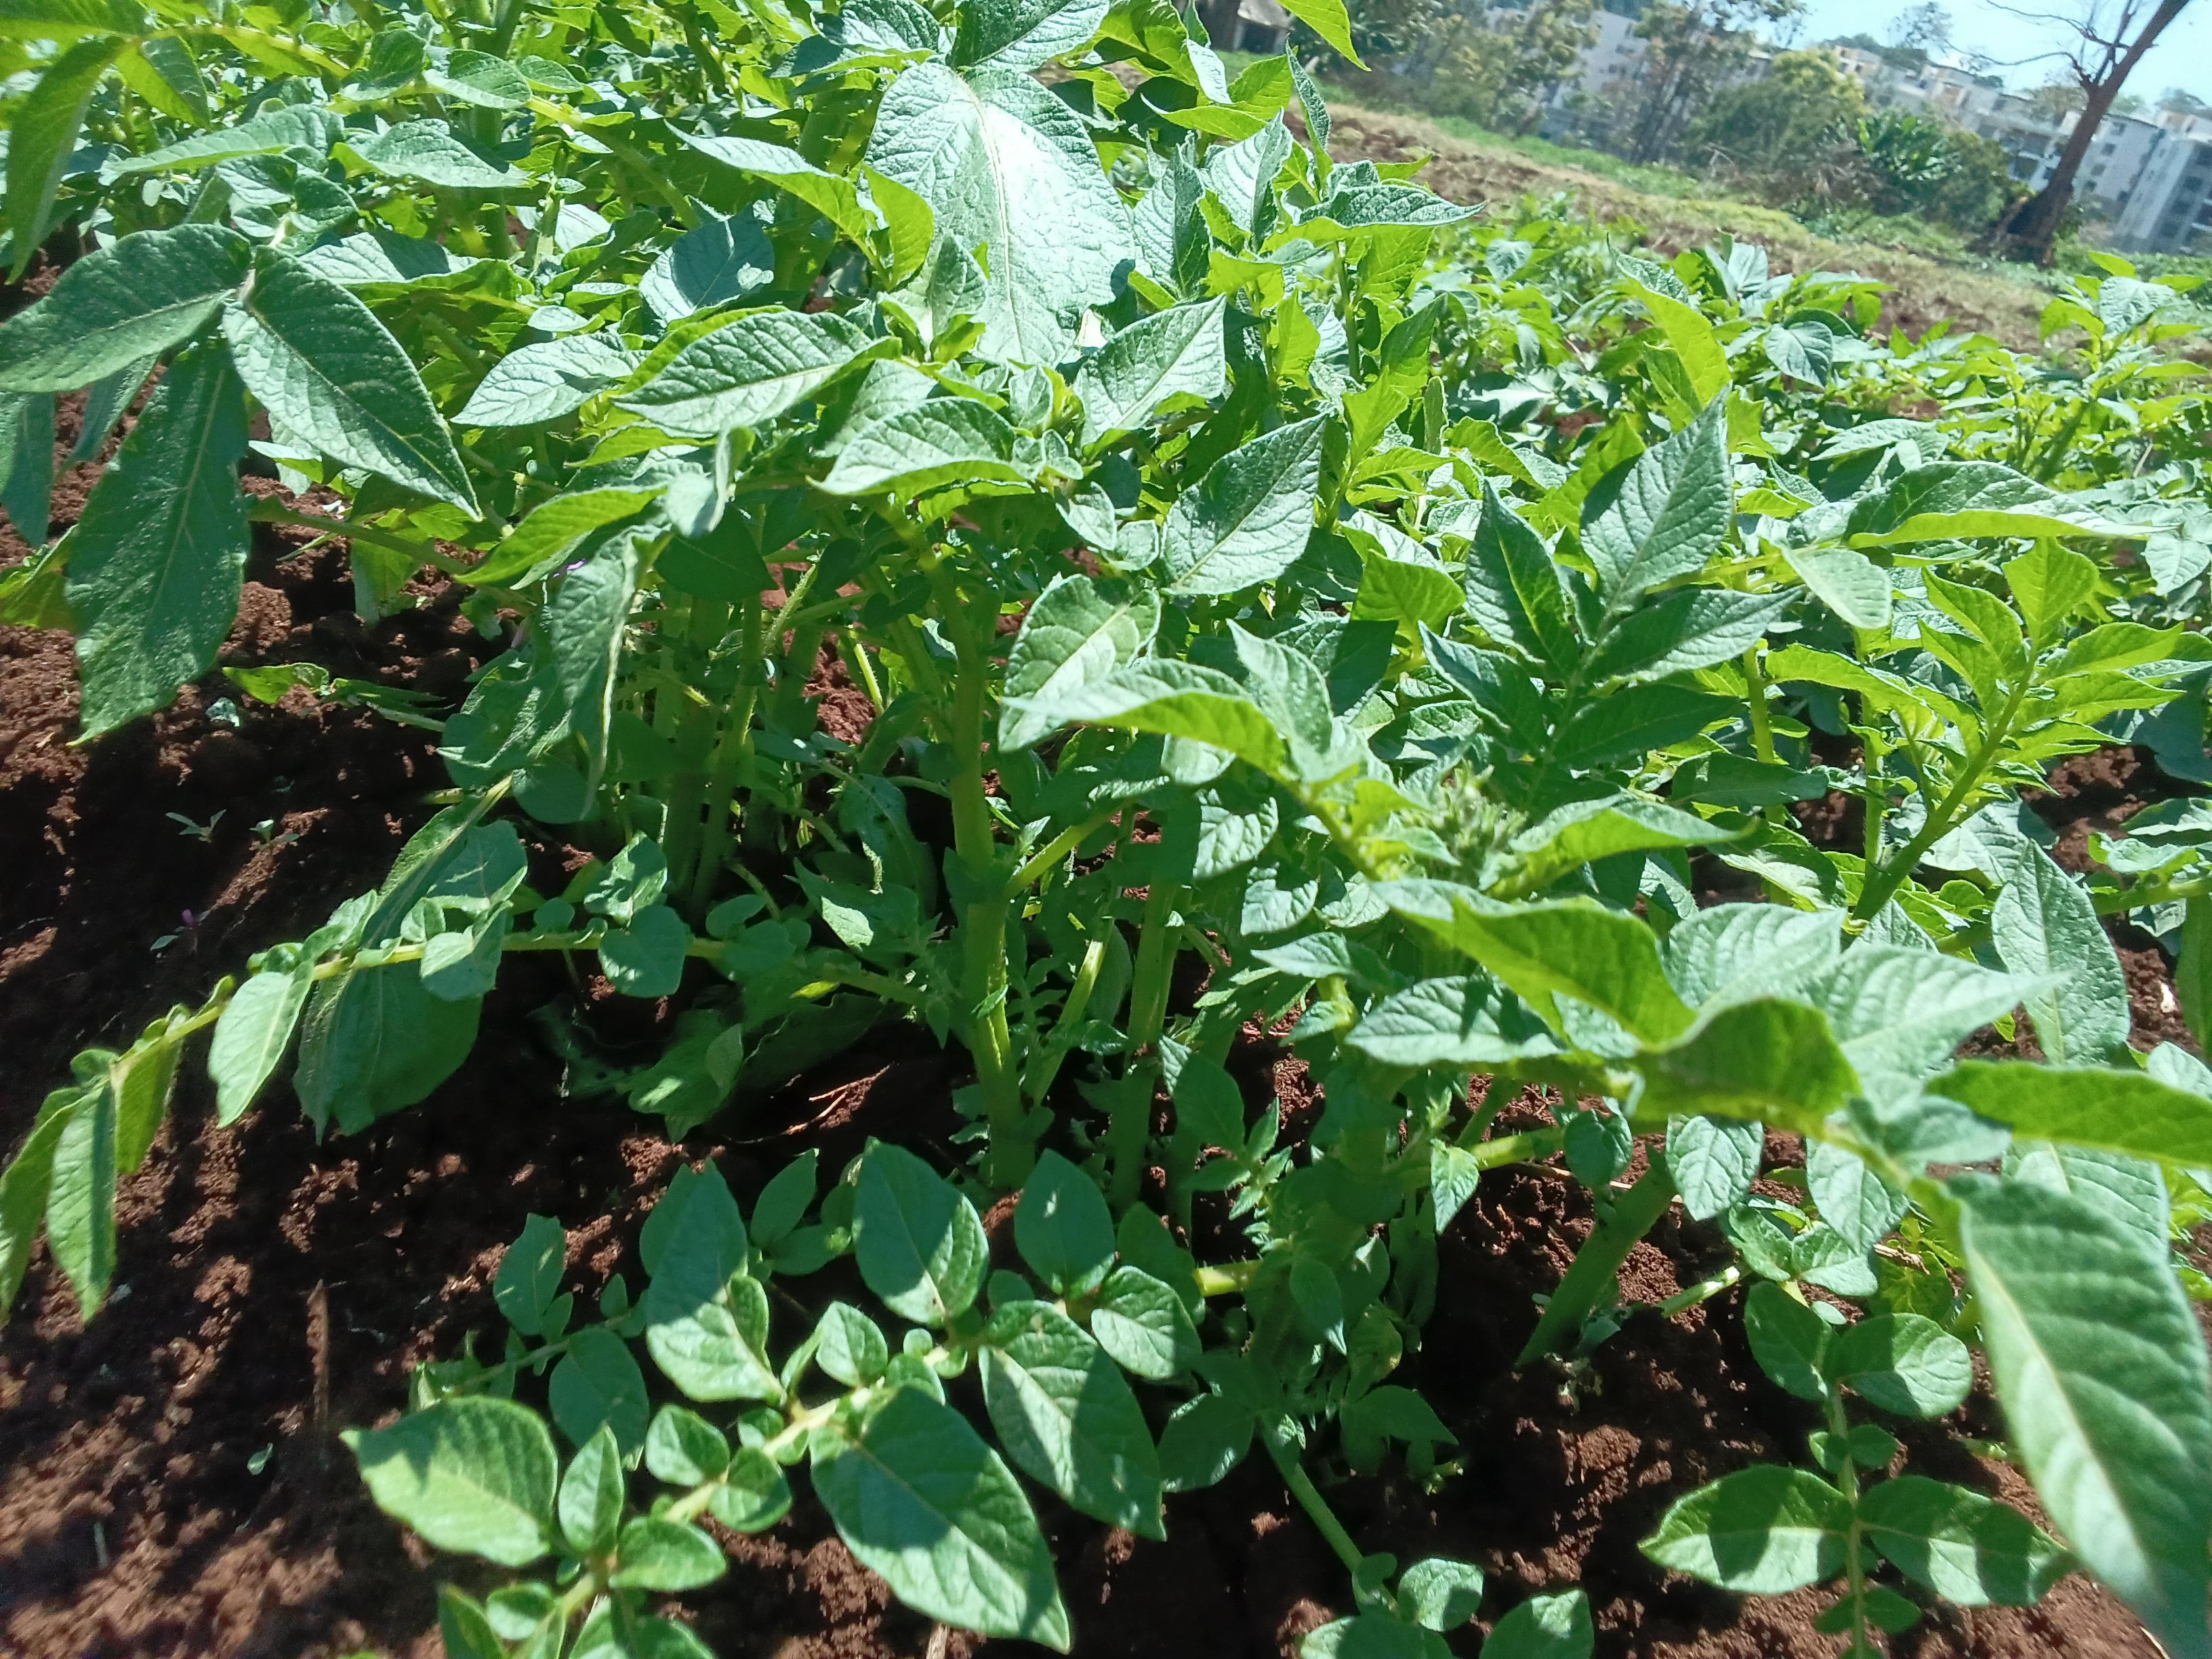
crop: potato
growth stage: vegetative
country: Kenya
